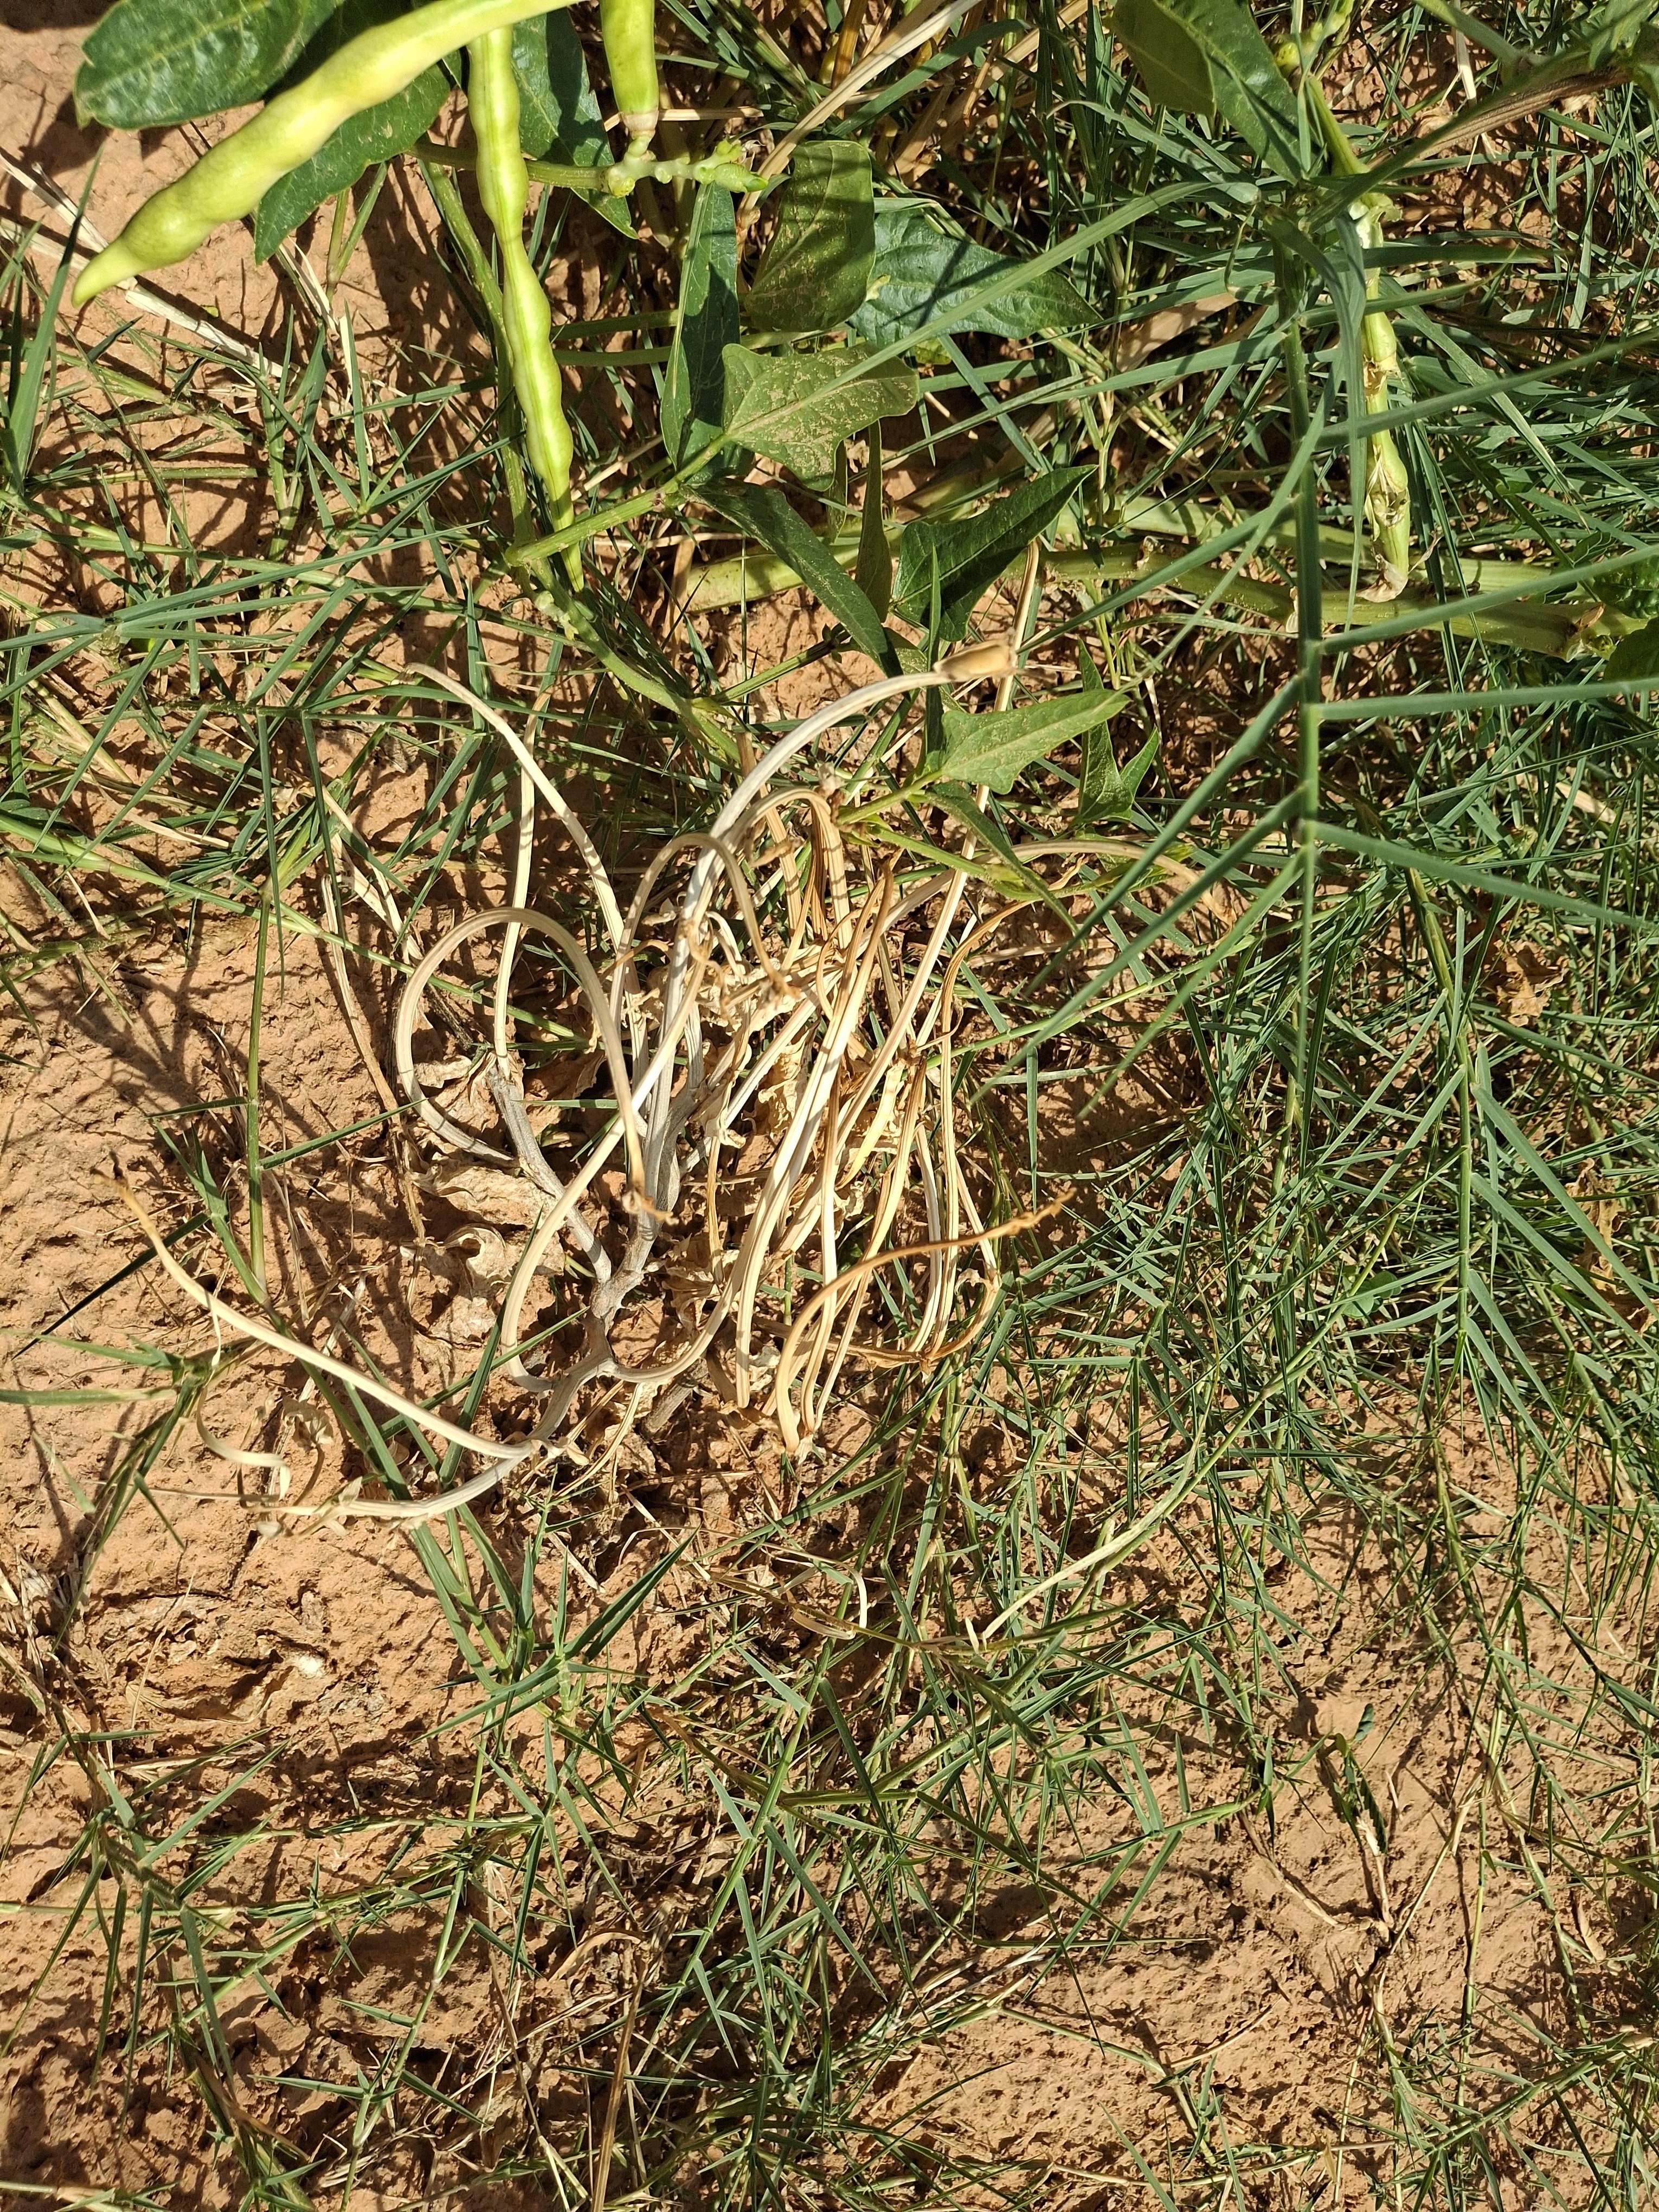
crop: cowpea
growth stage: harvest maturity
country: Nigeria
